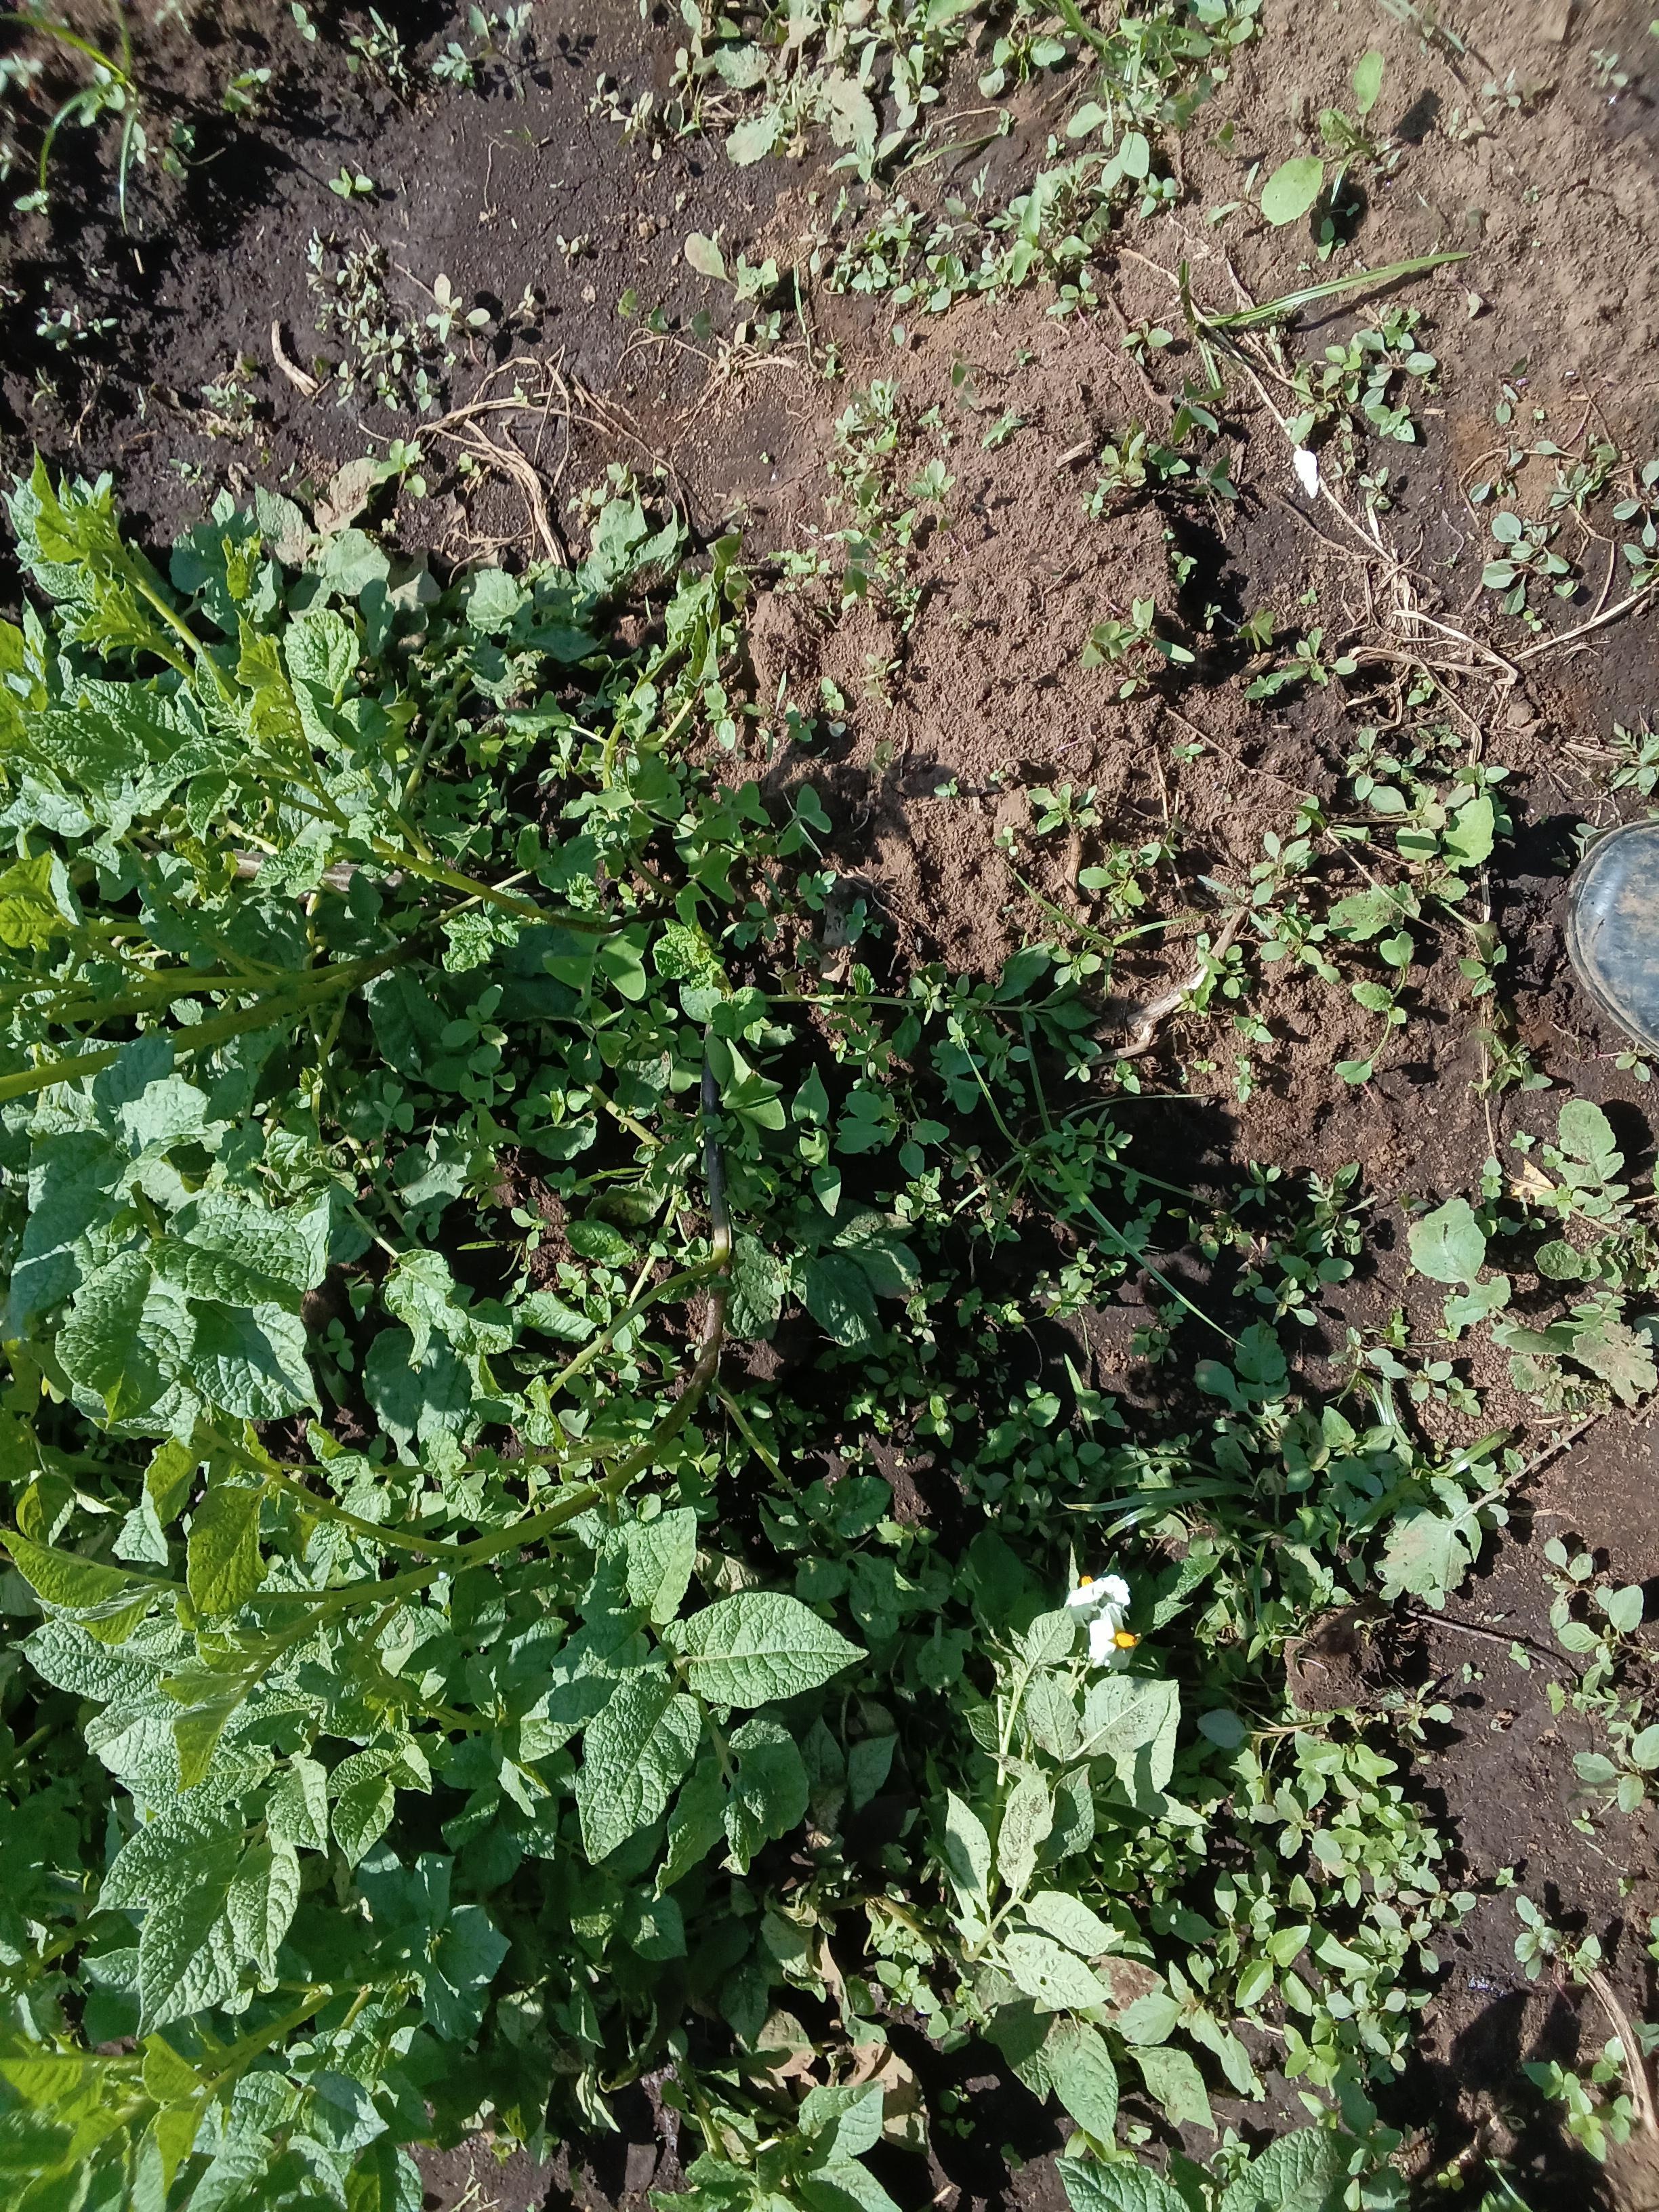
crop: potato
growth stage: flowering
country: Kenya
